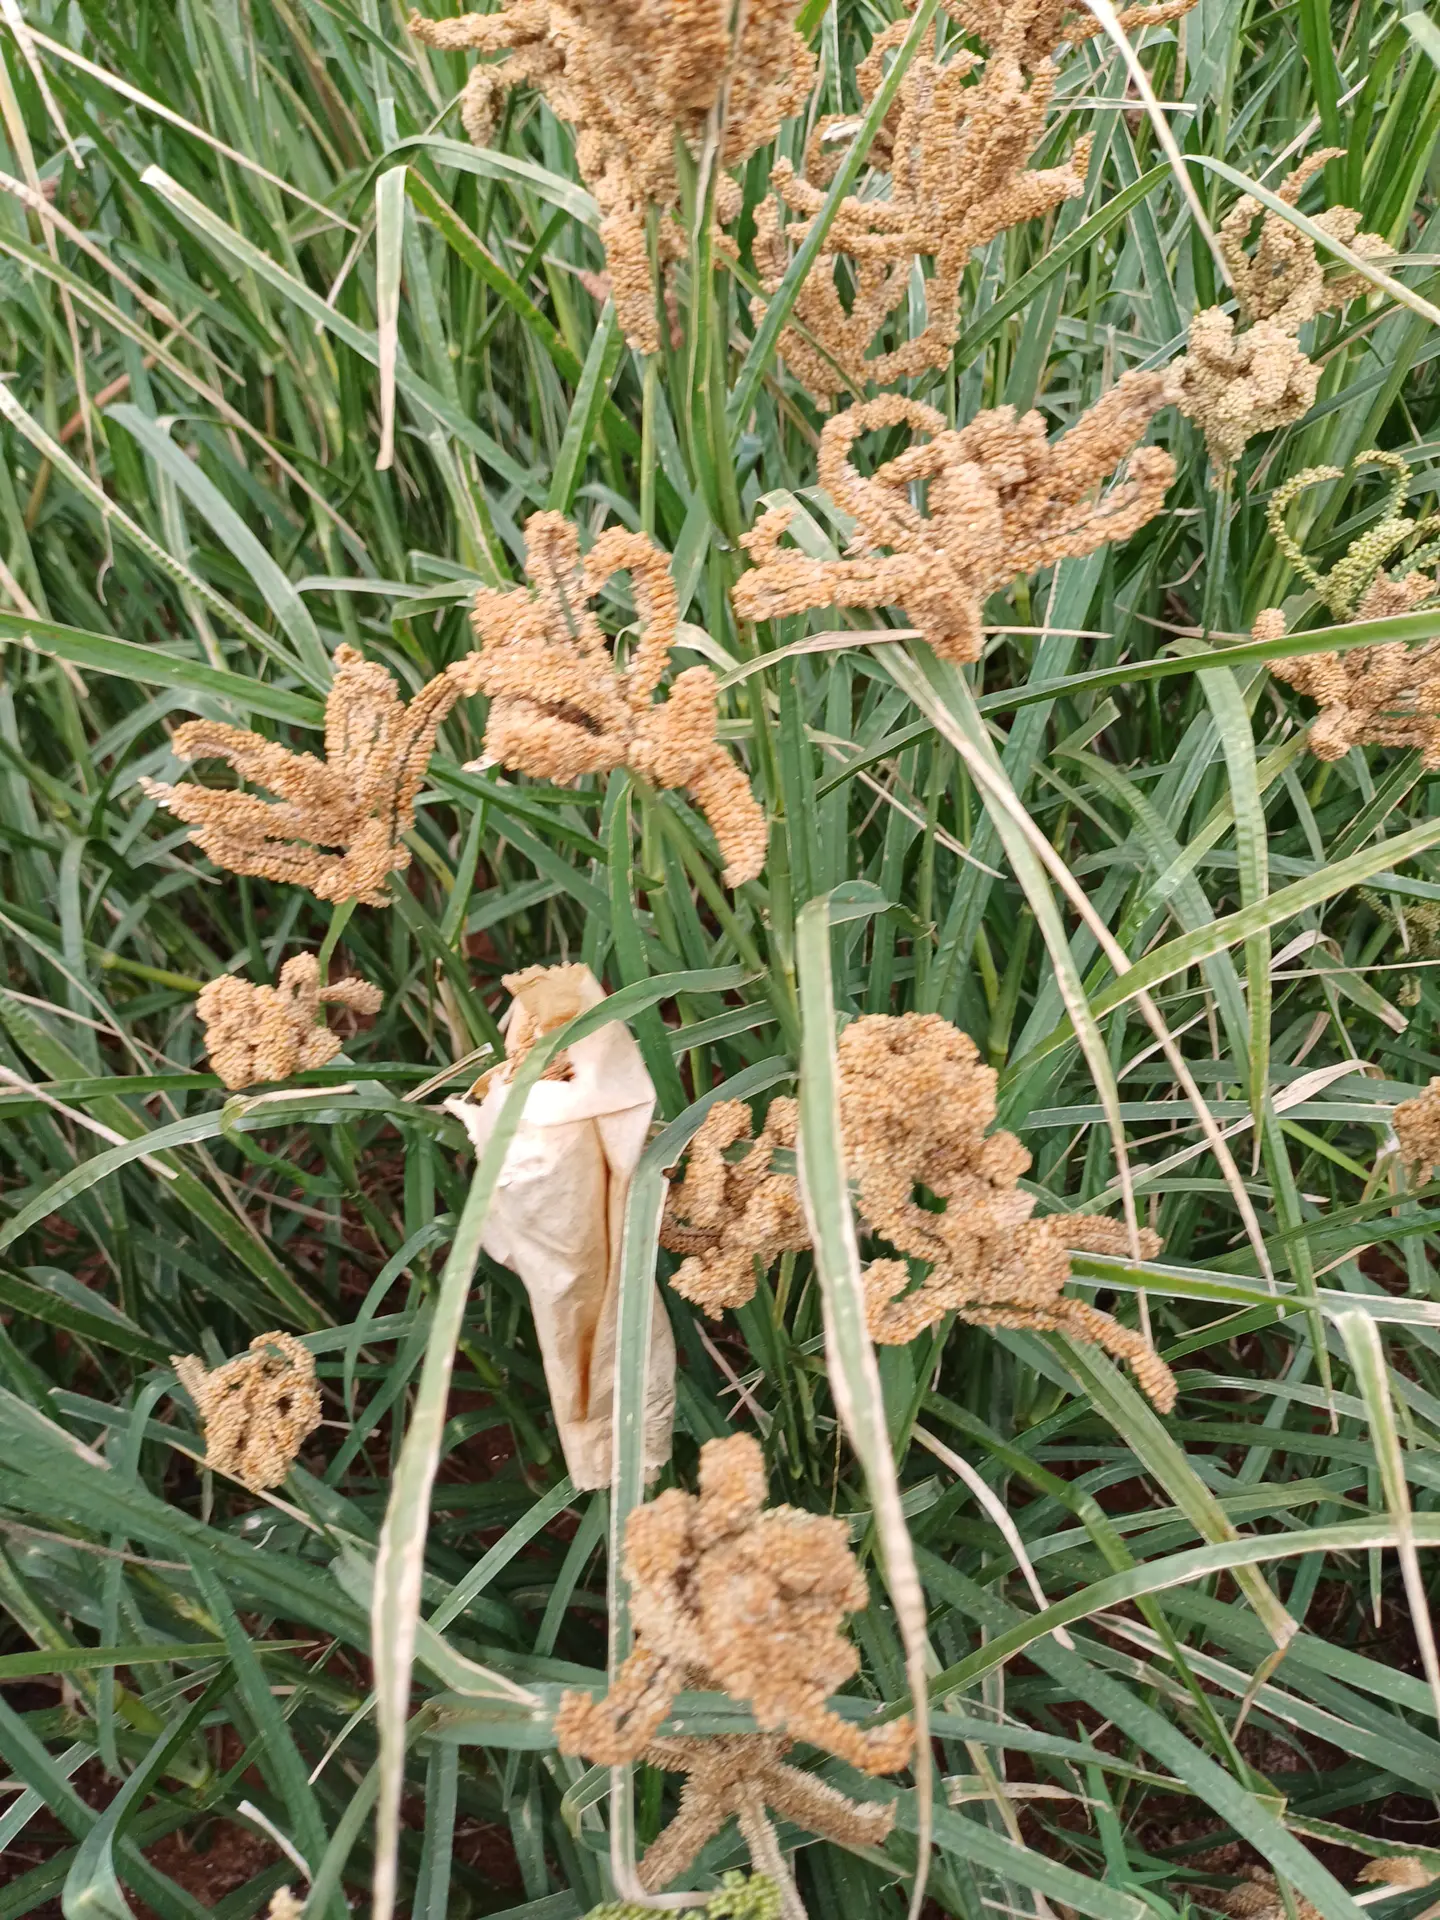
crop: finger millet
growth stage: filling grain
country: Kenya
